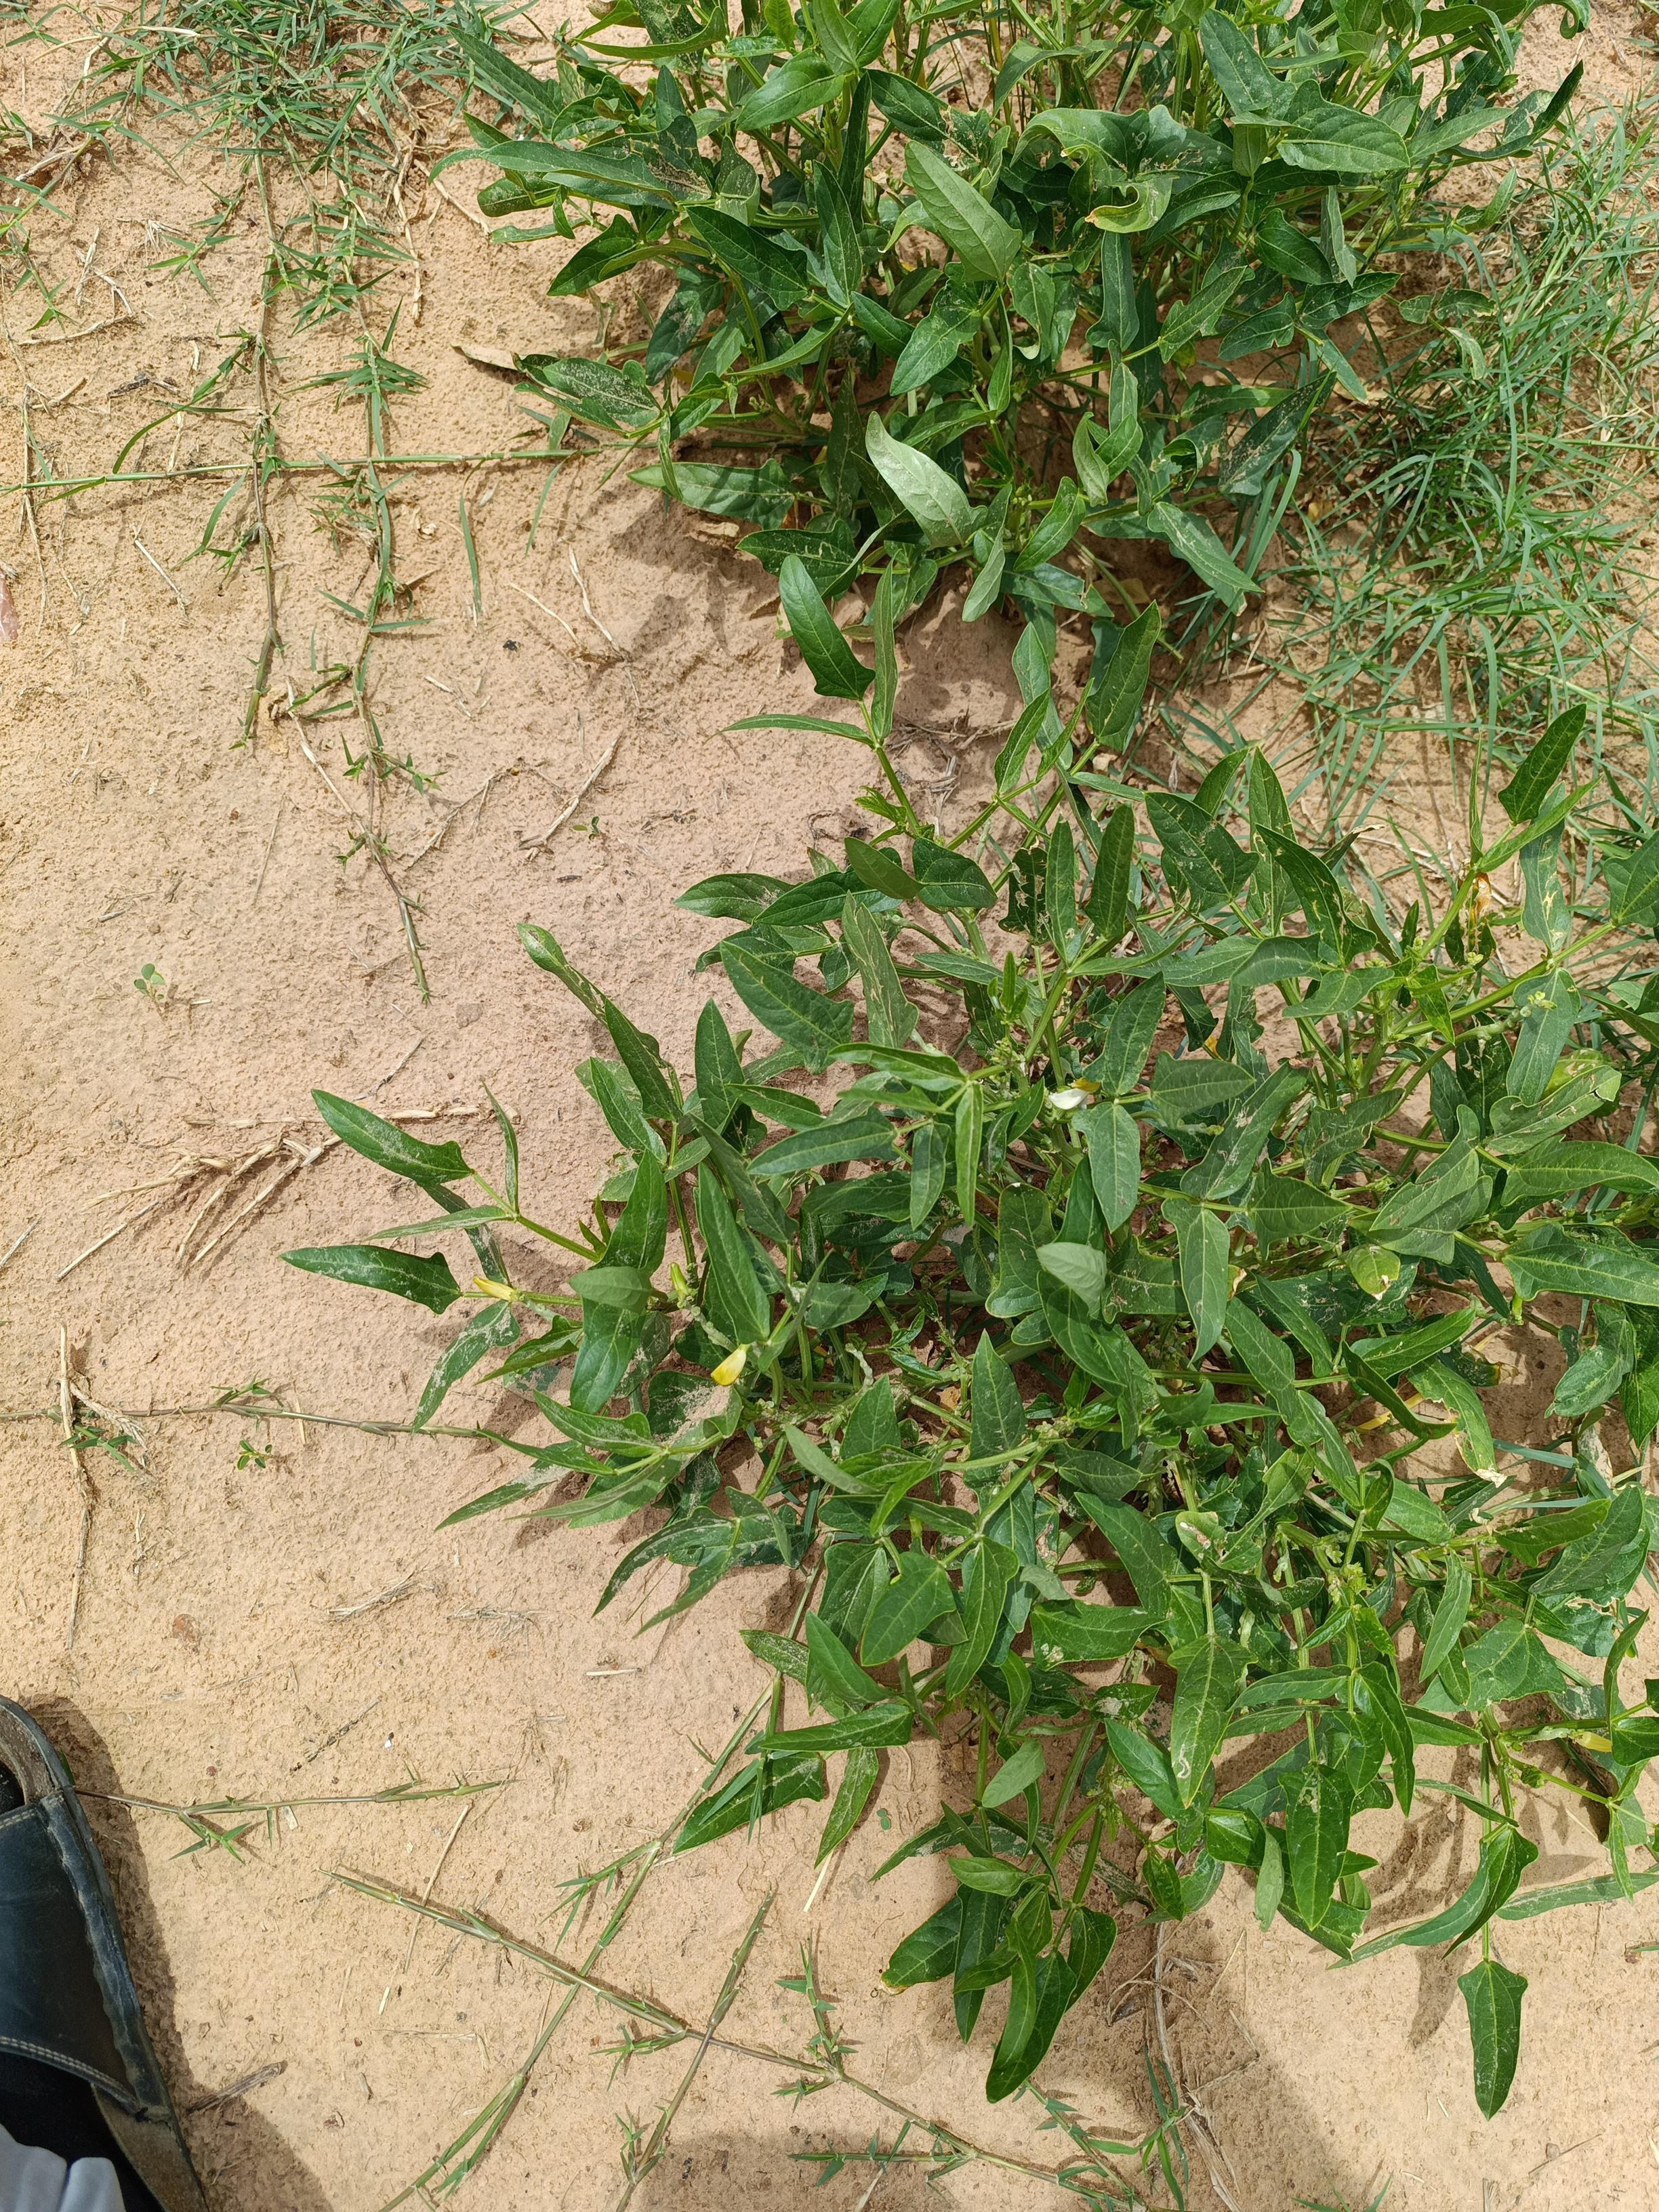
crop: cowpea
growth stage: harvest maturity
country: Nigeria
